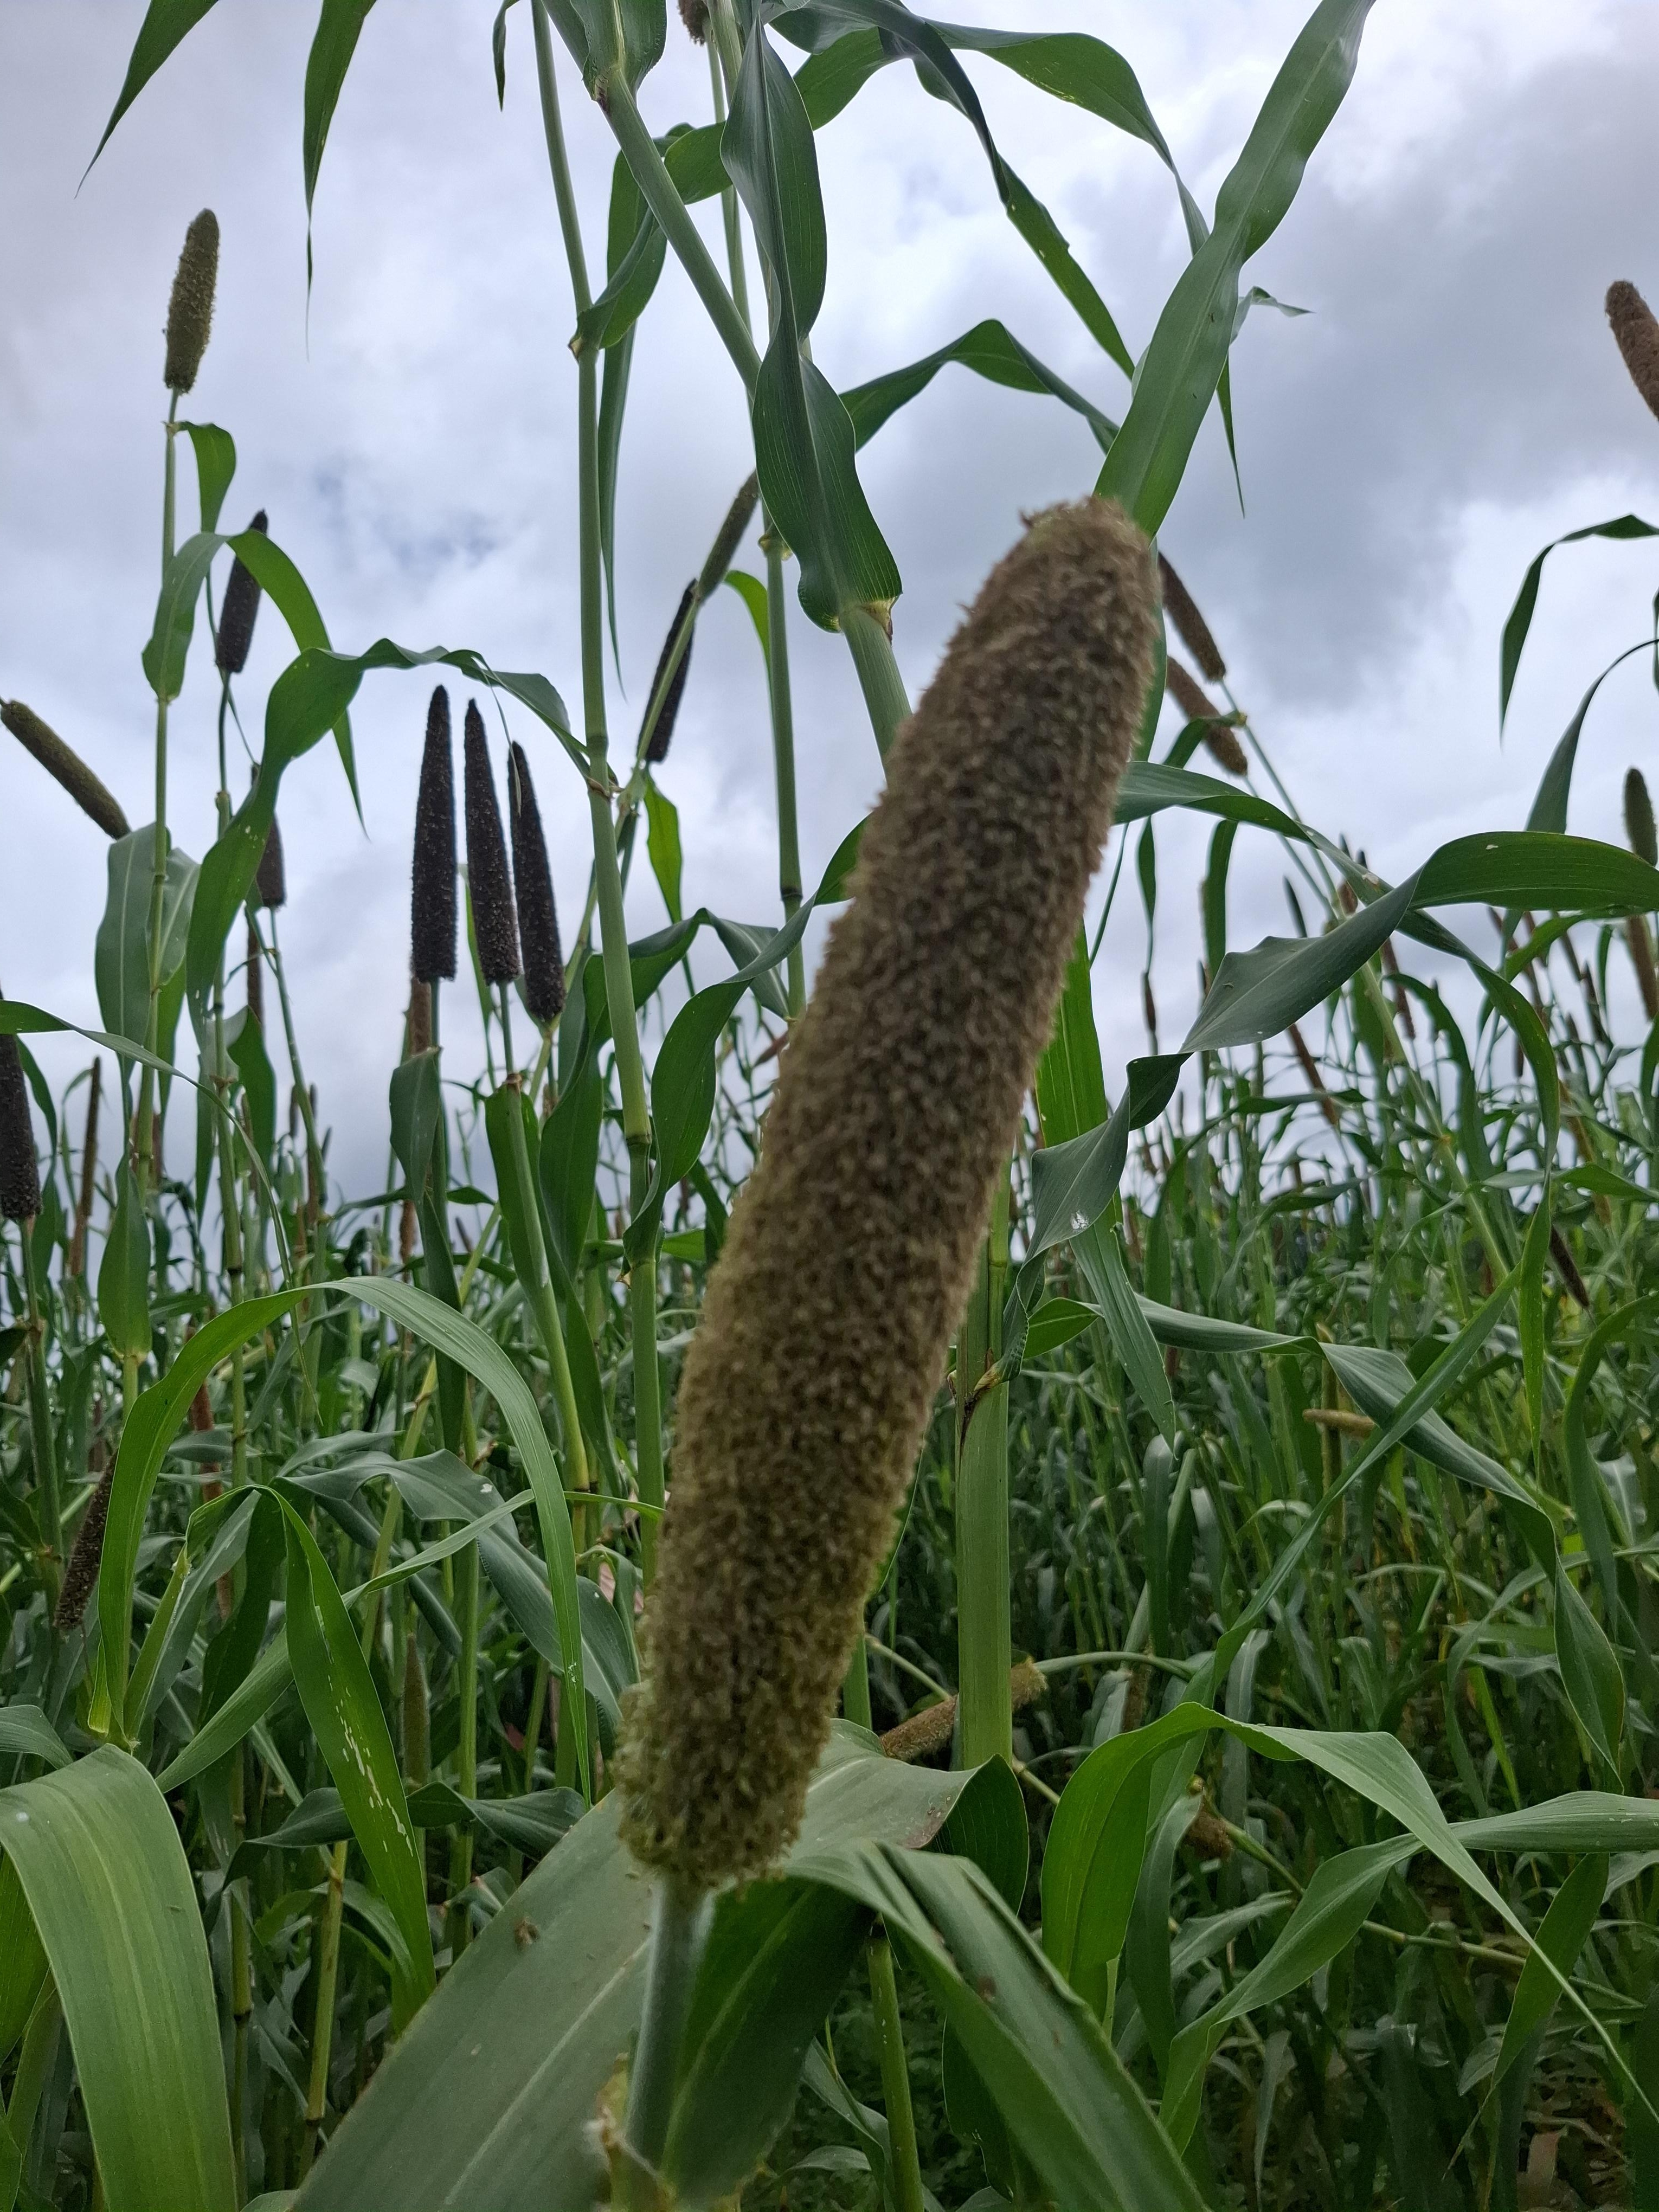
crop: pearl millet
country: Tanzania
